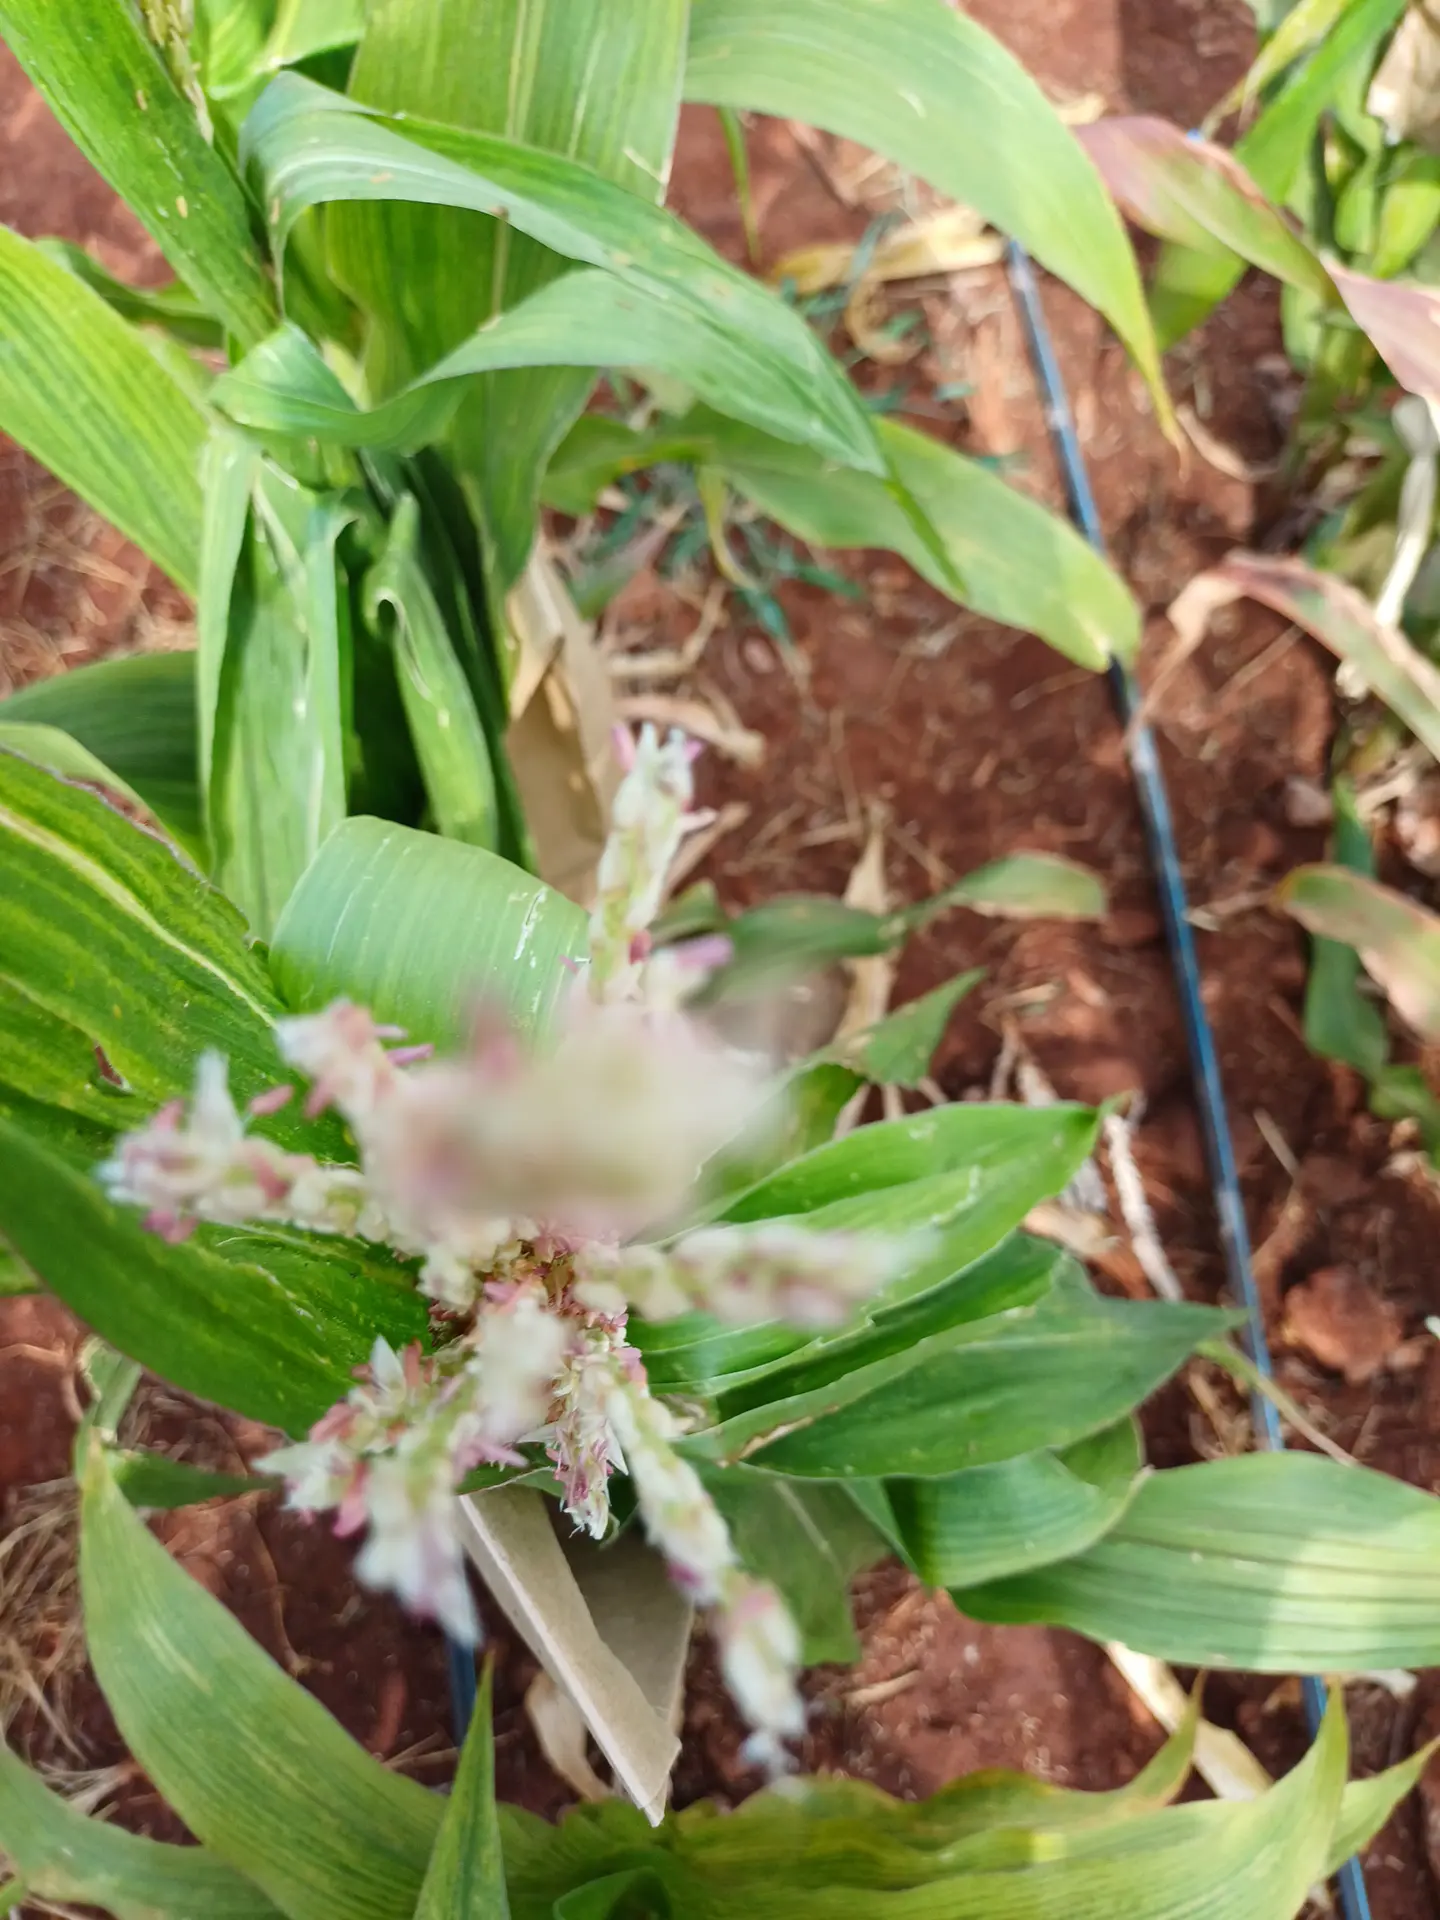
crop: maize
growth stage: flowering
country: Kenya
